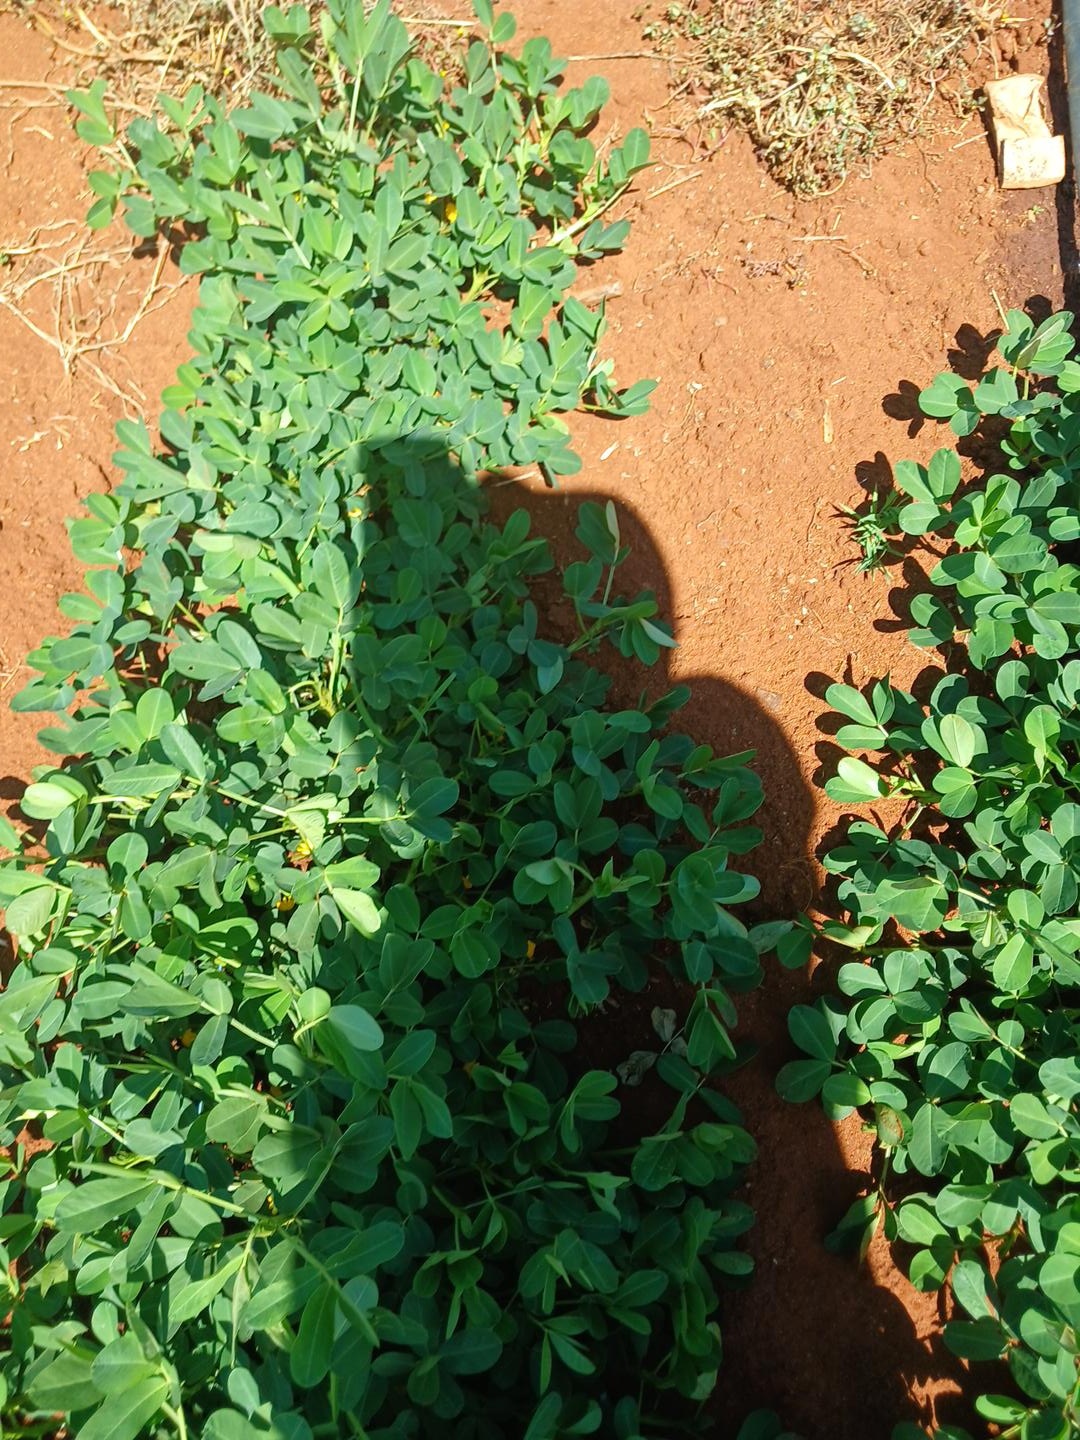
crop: groundnut
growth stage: flowering
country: Kenya
